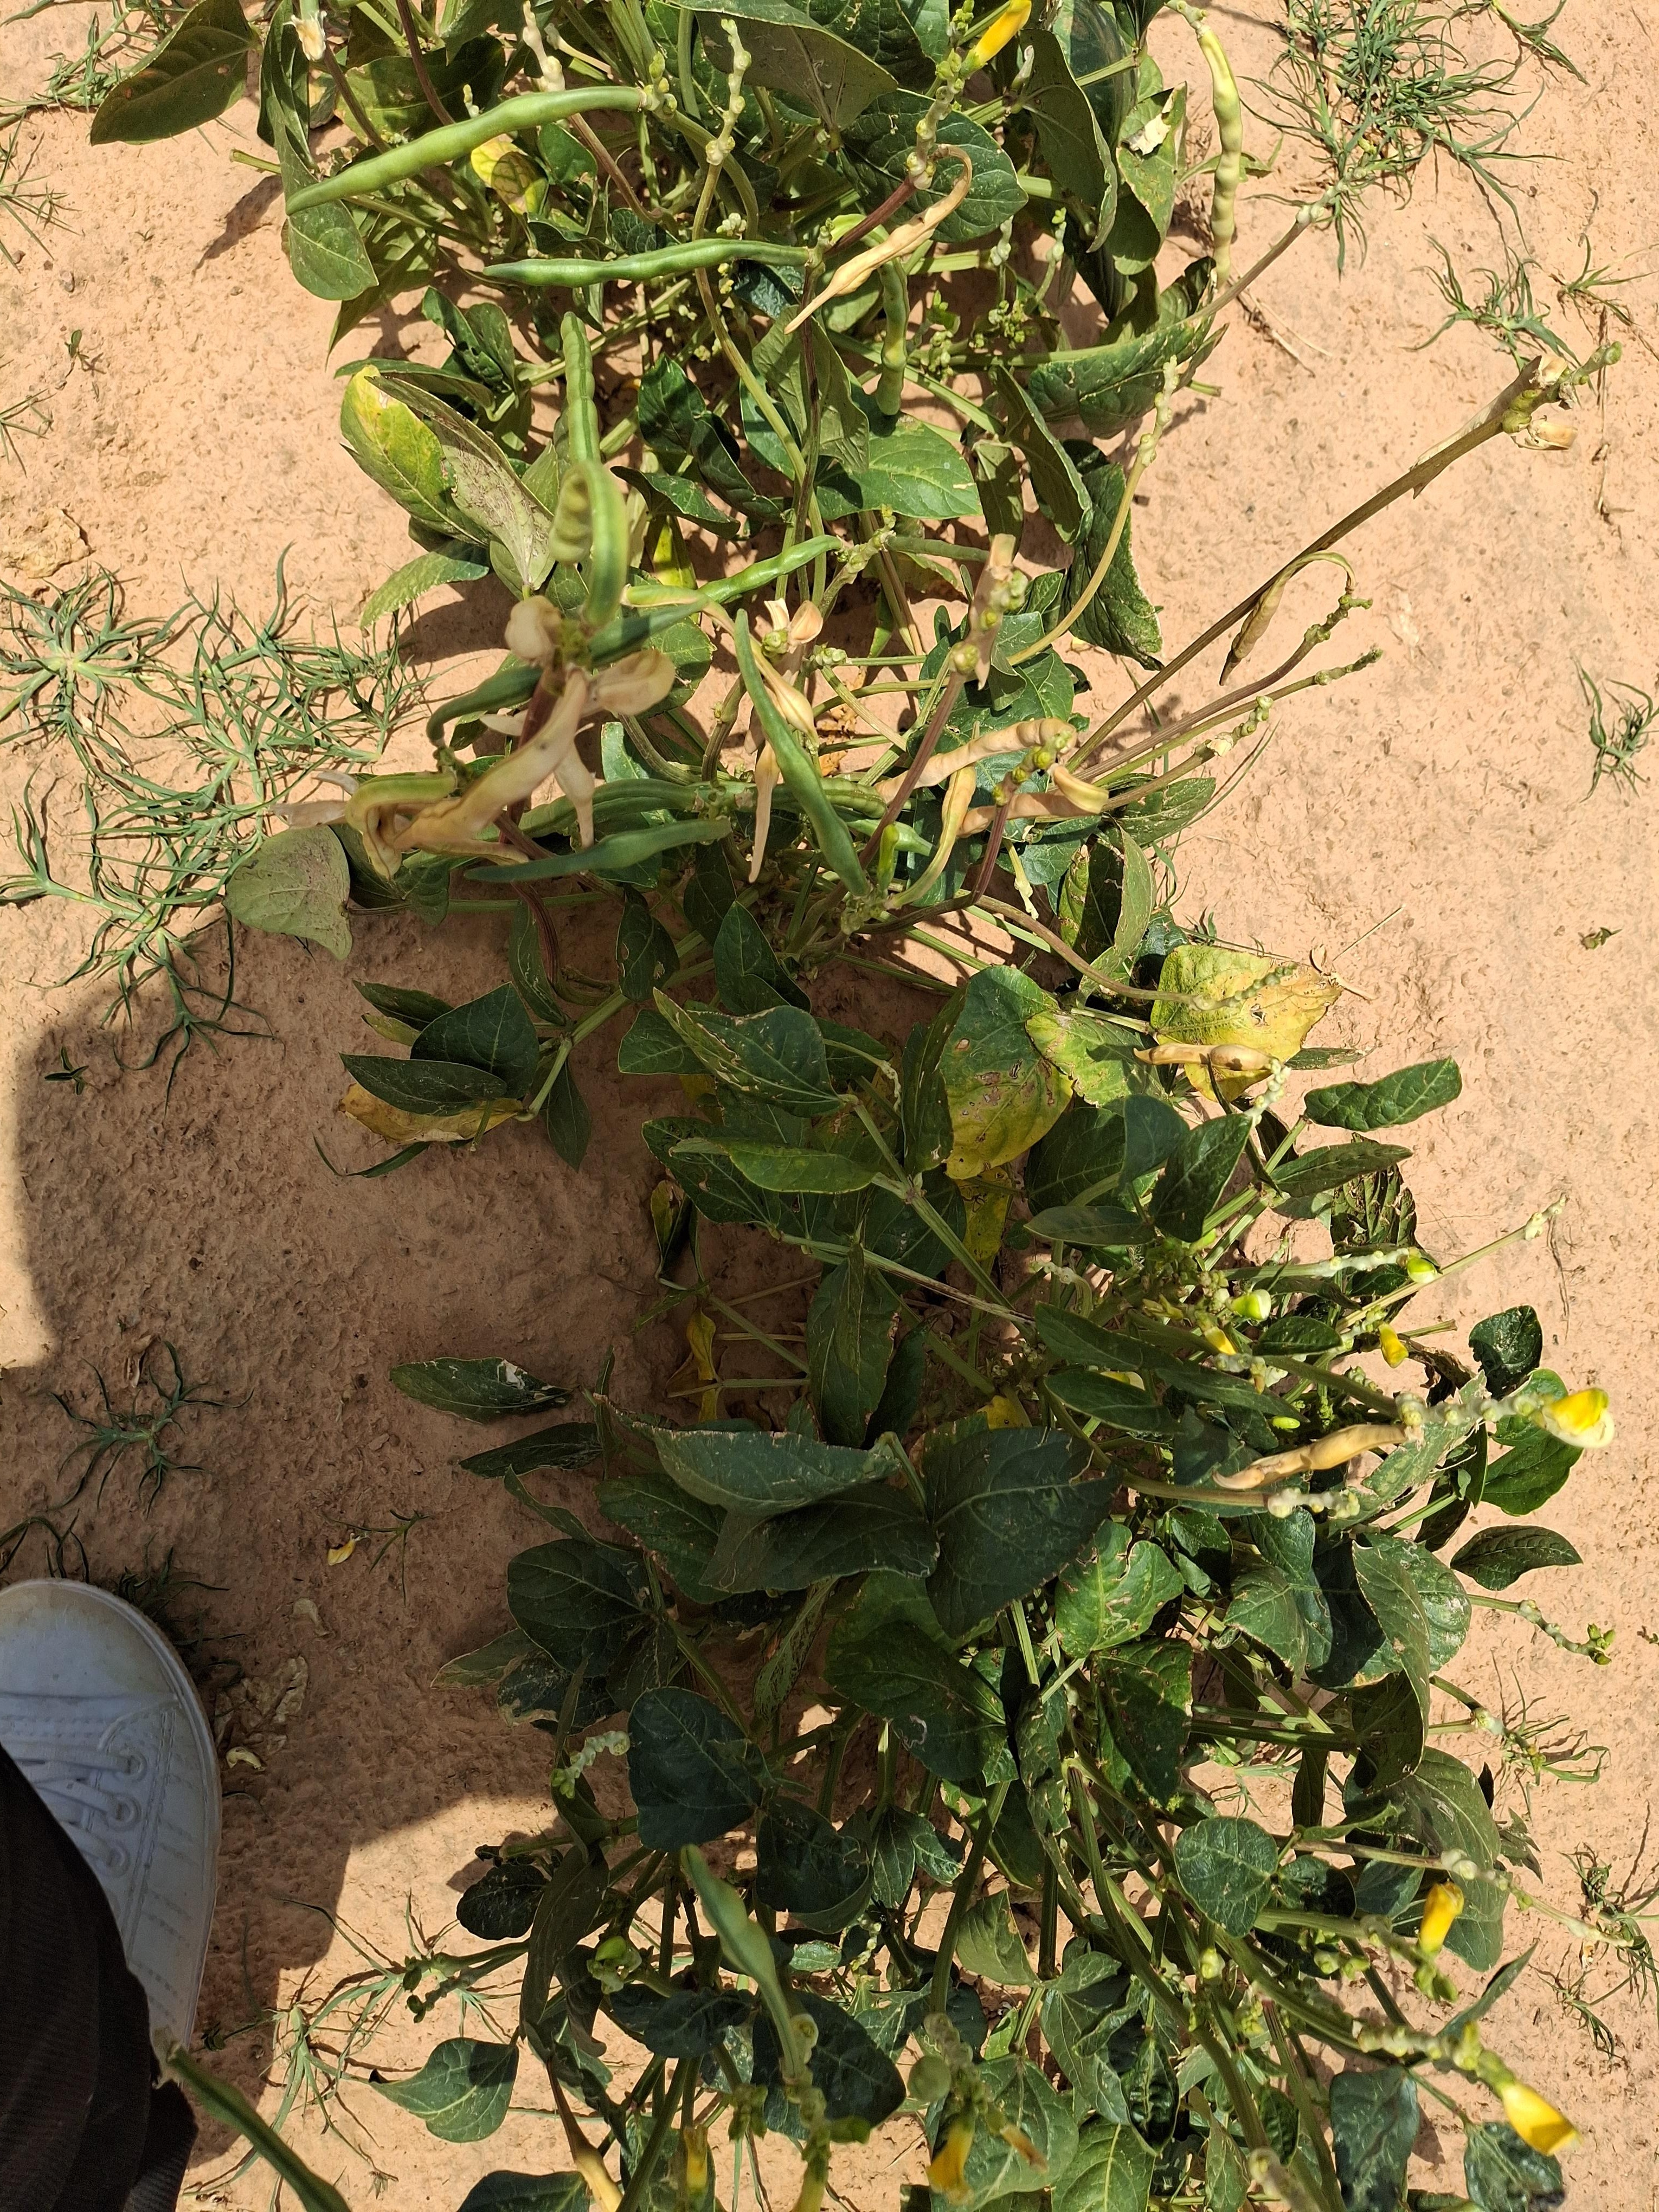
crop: cowpea
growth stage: harvest maturity
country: Nigeria
